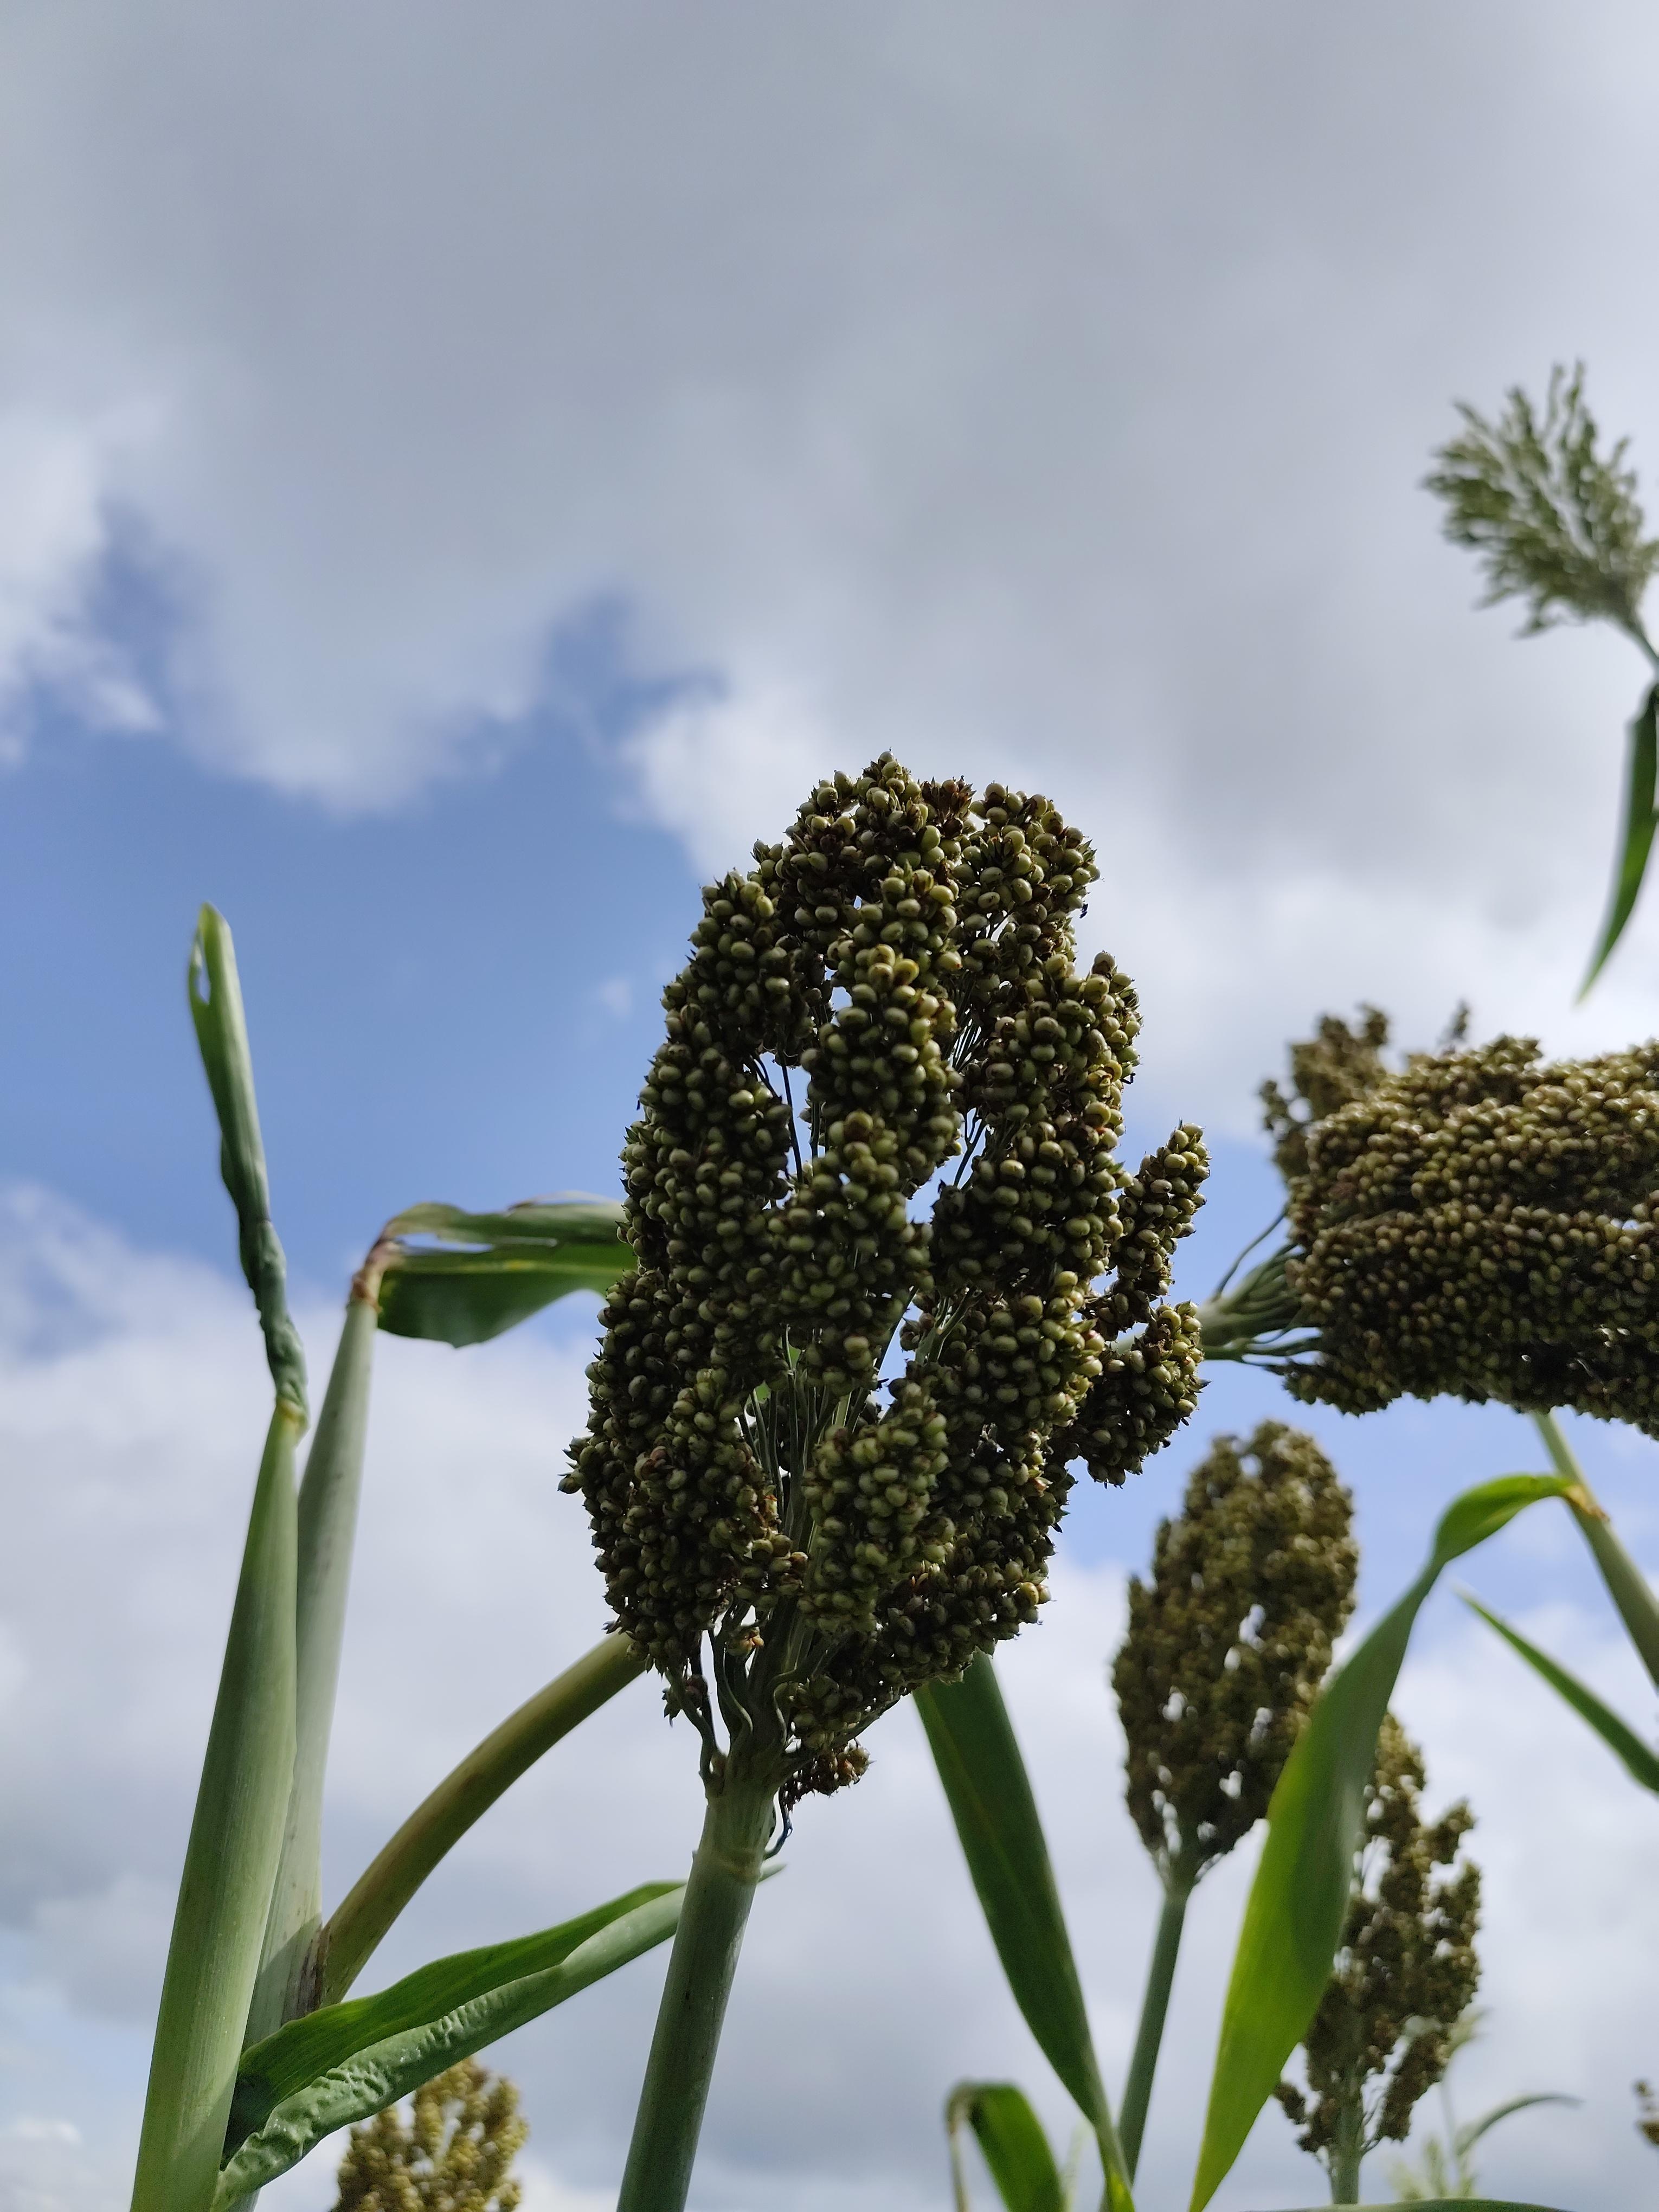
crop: sorghum
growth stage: filling grain
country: Tanzania
